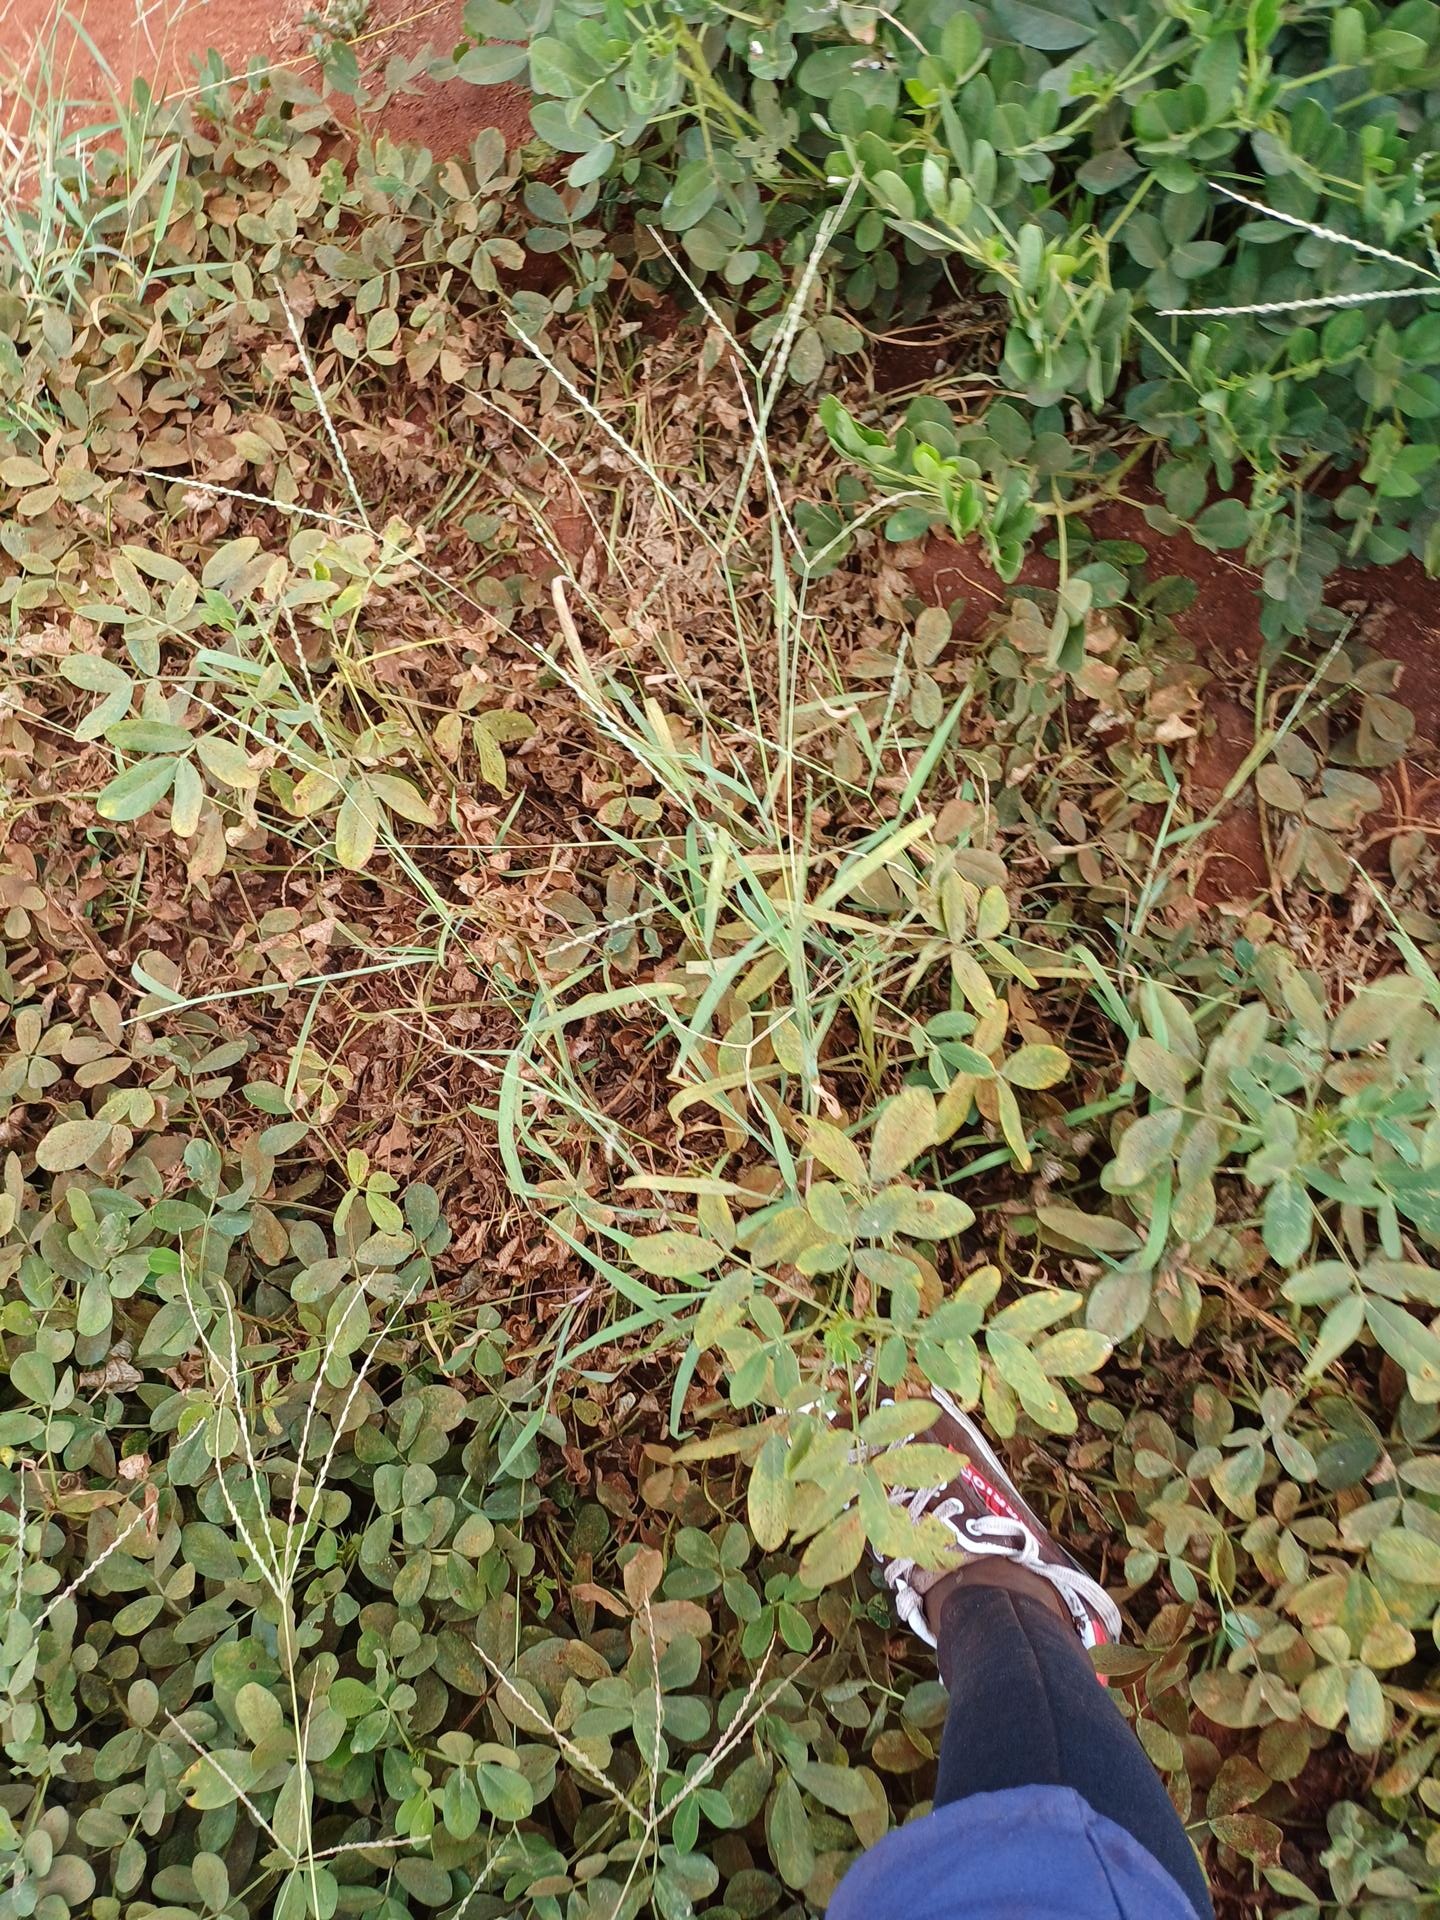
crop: groundnut
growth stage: maturity
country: Kenya
